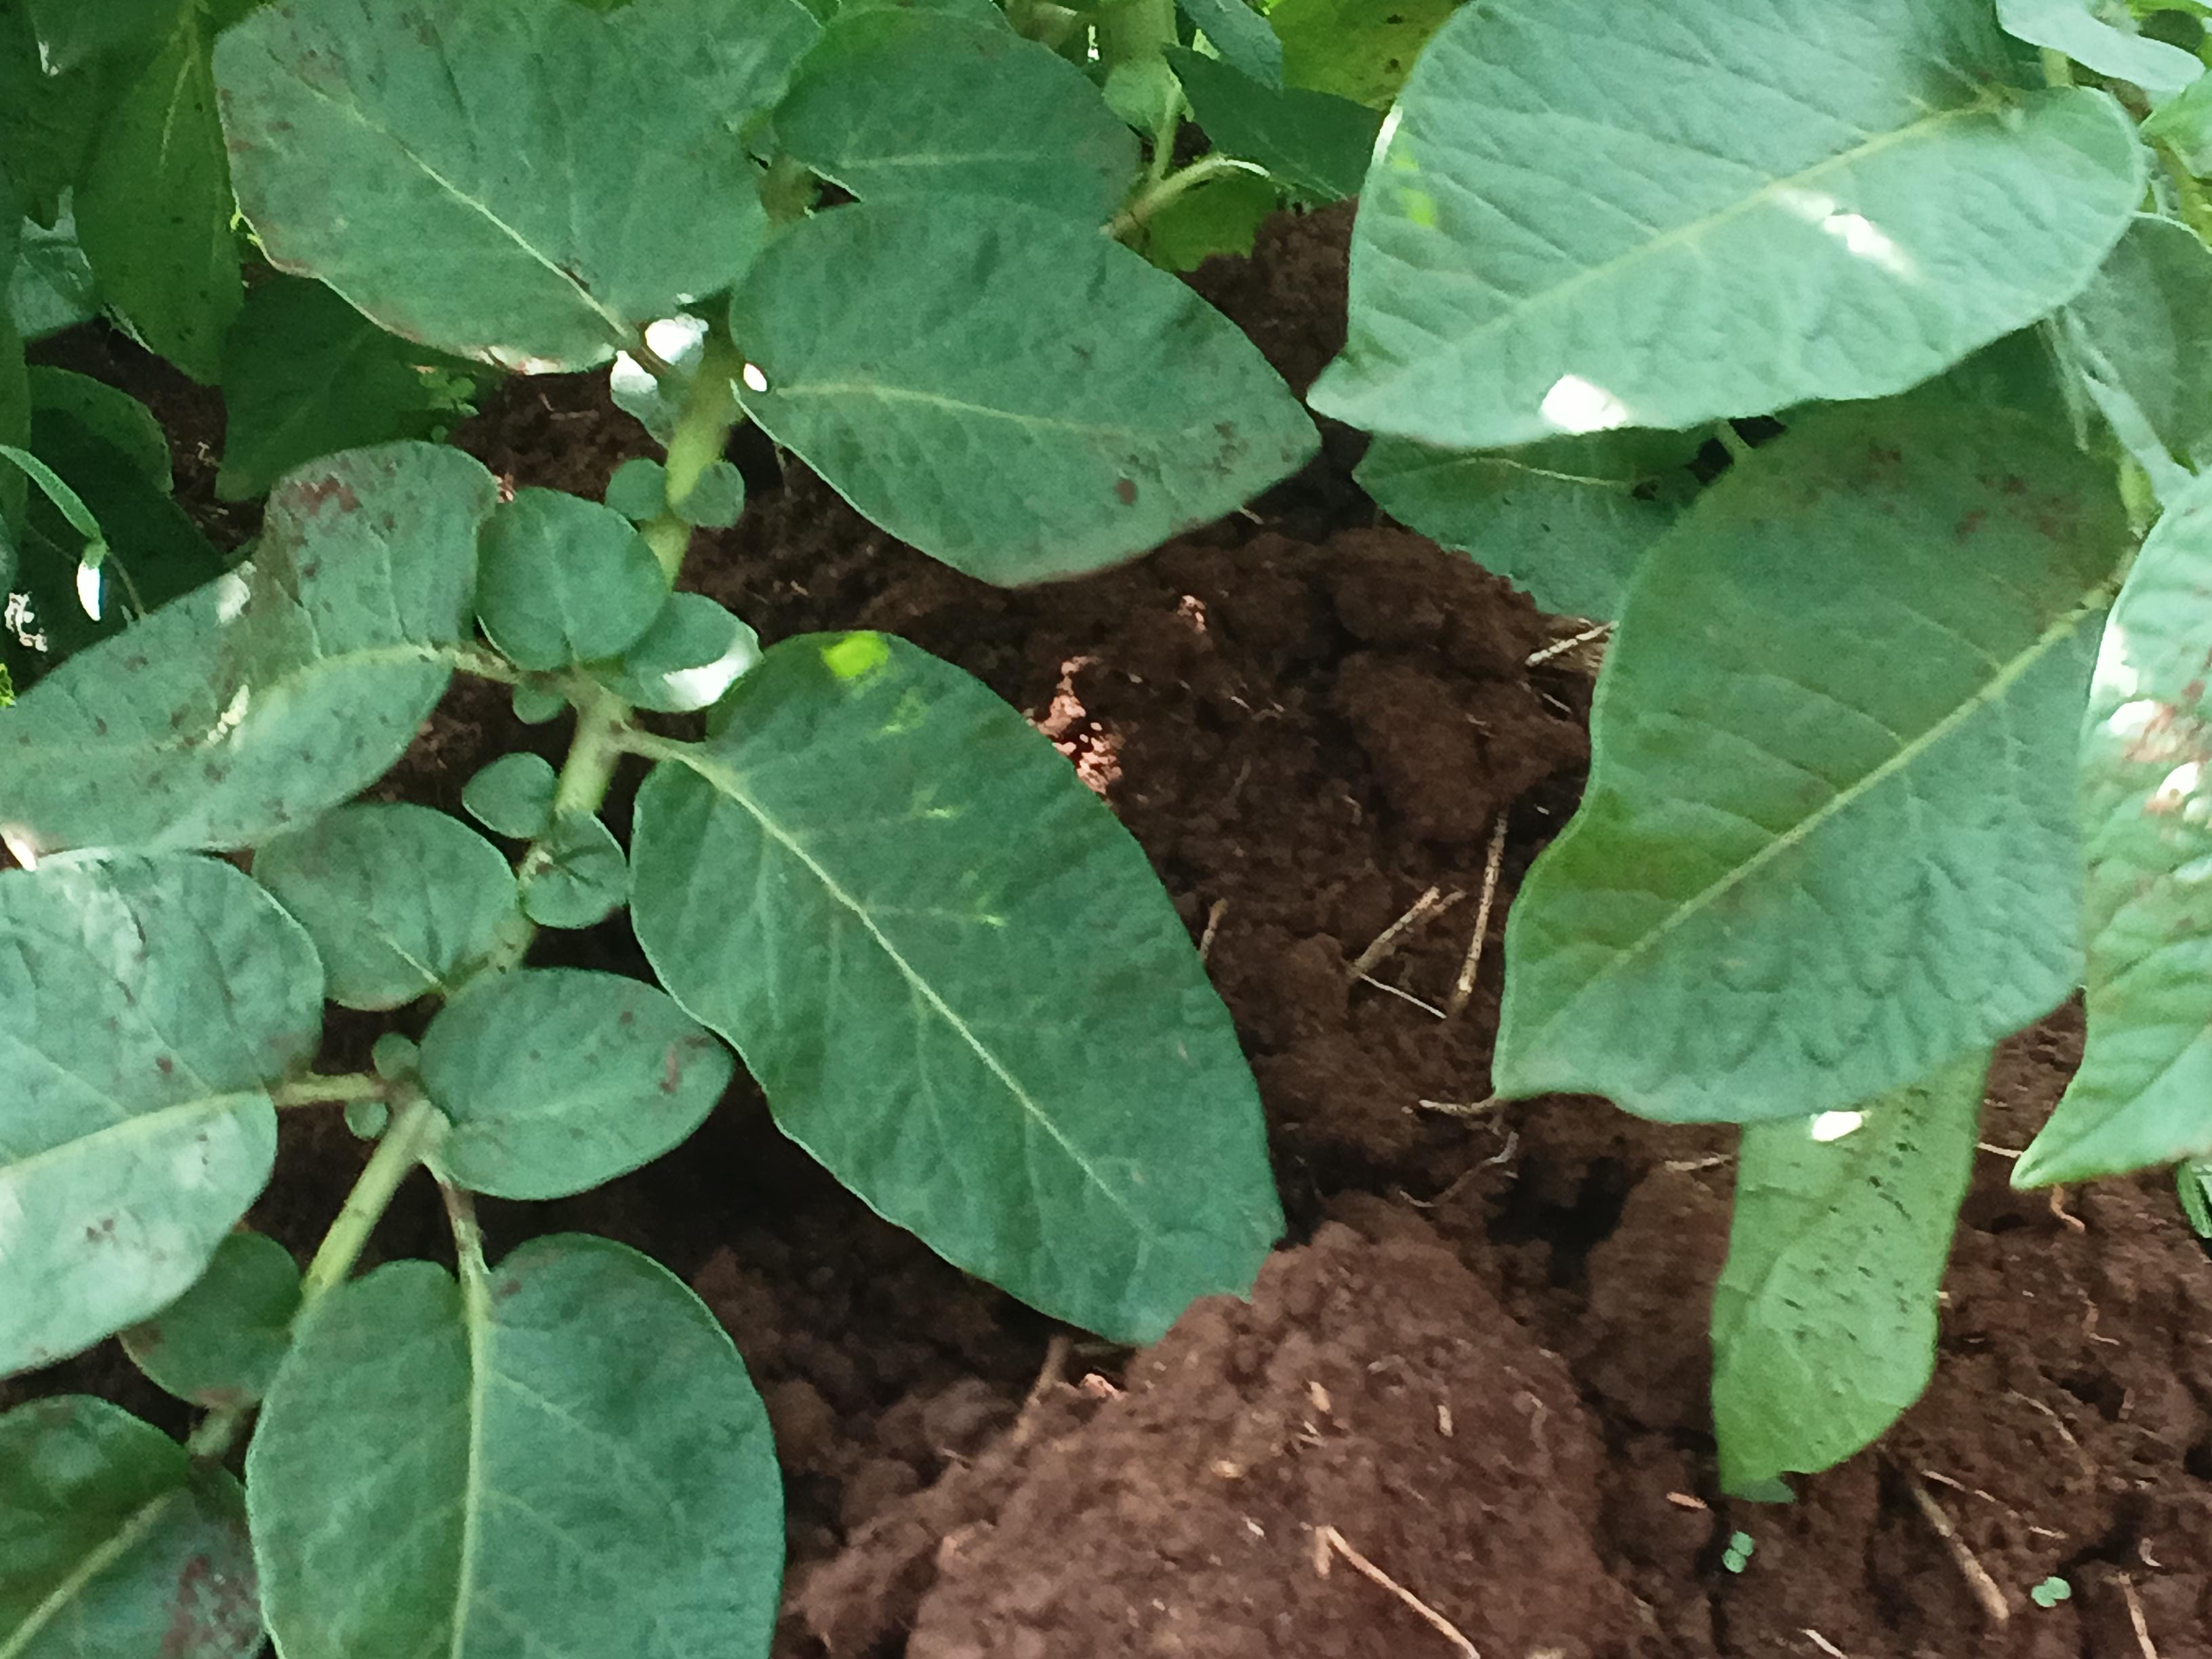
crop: potato
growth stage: flowering
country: Kenya
